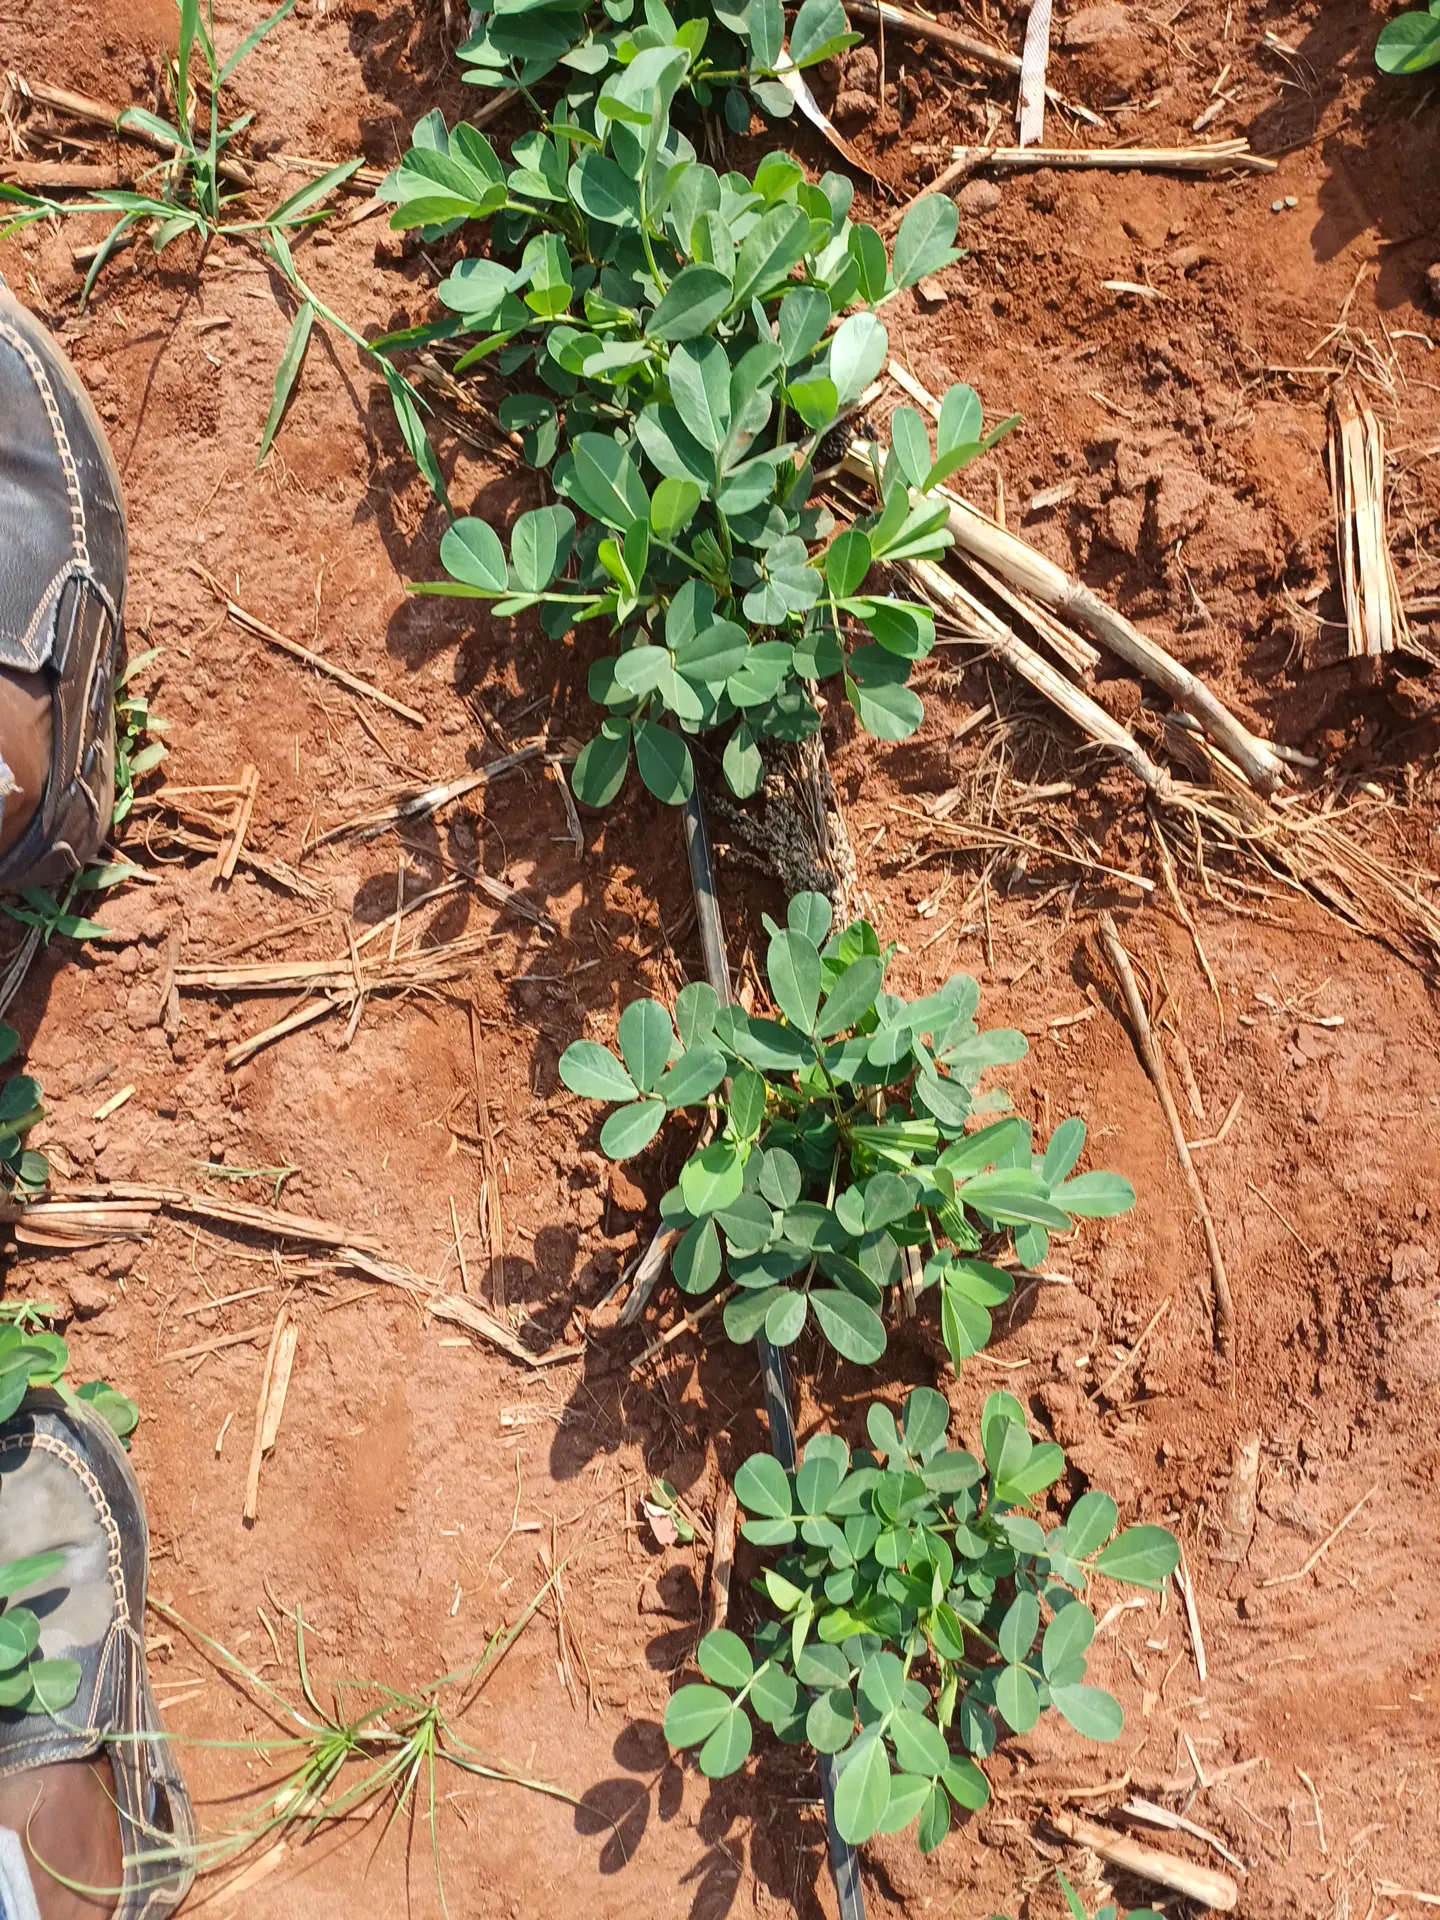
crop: groundnut
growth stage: vegetative
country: Kenya
